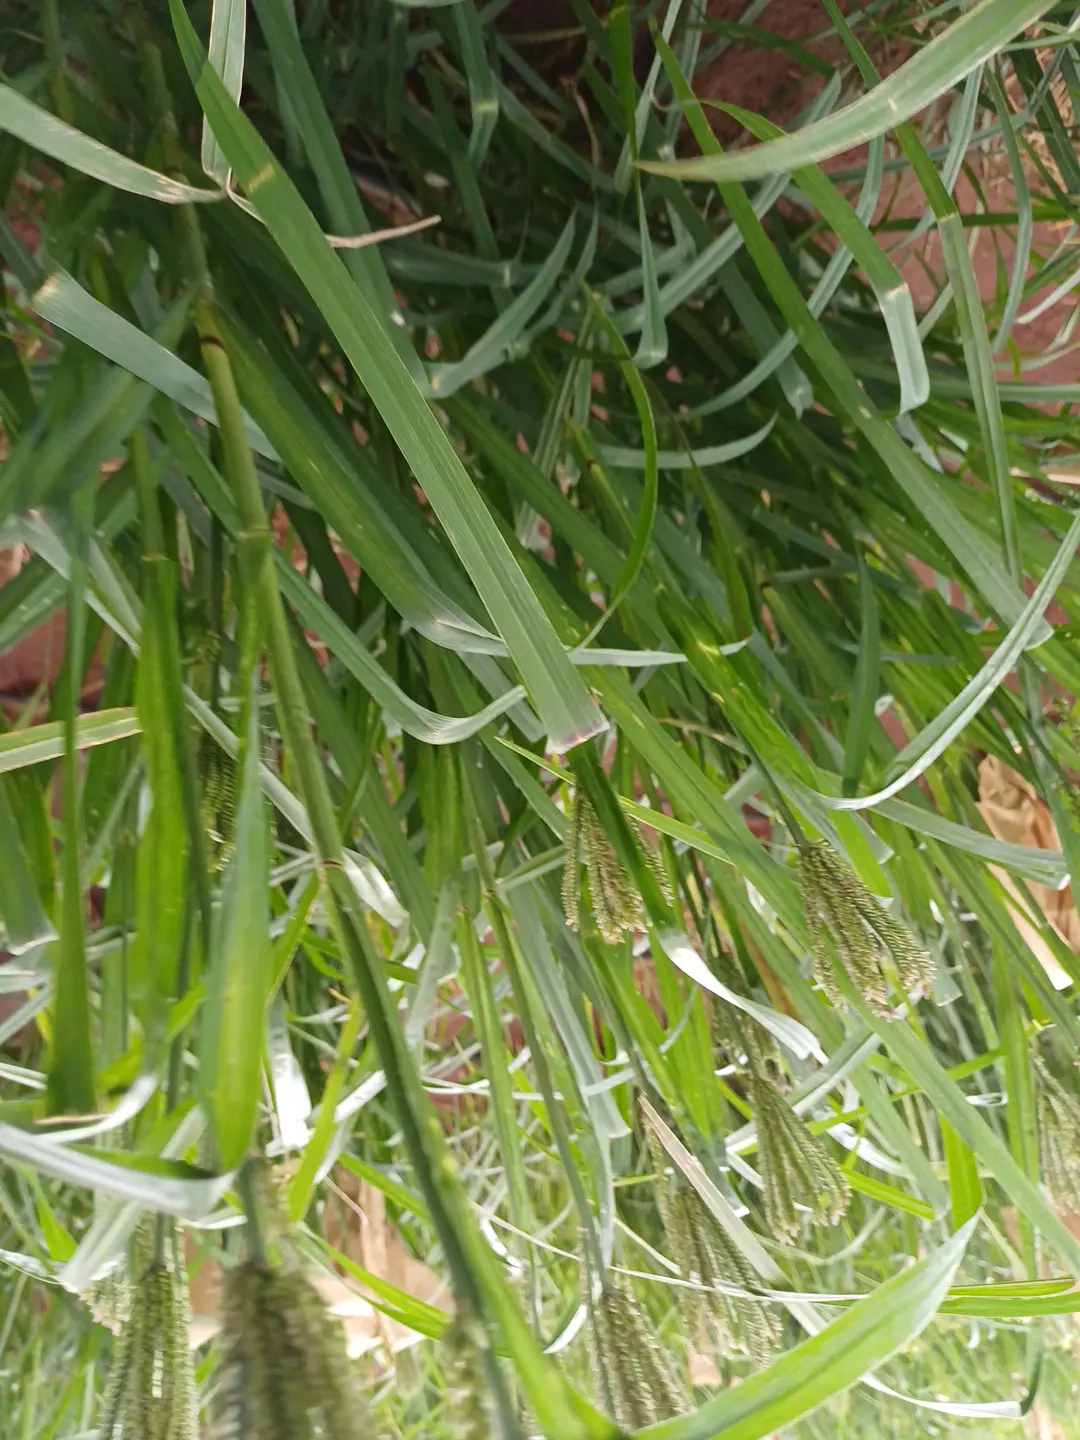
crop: finger millet
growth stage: flowering
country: Kenya
